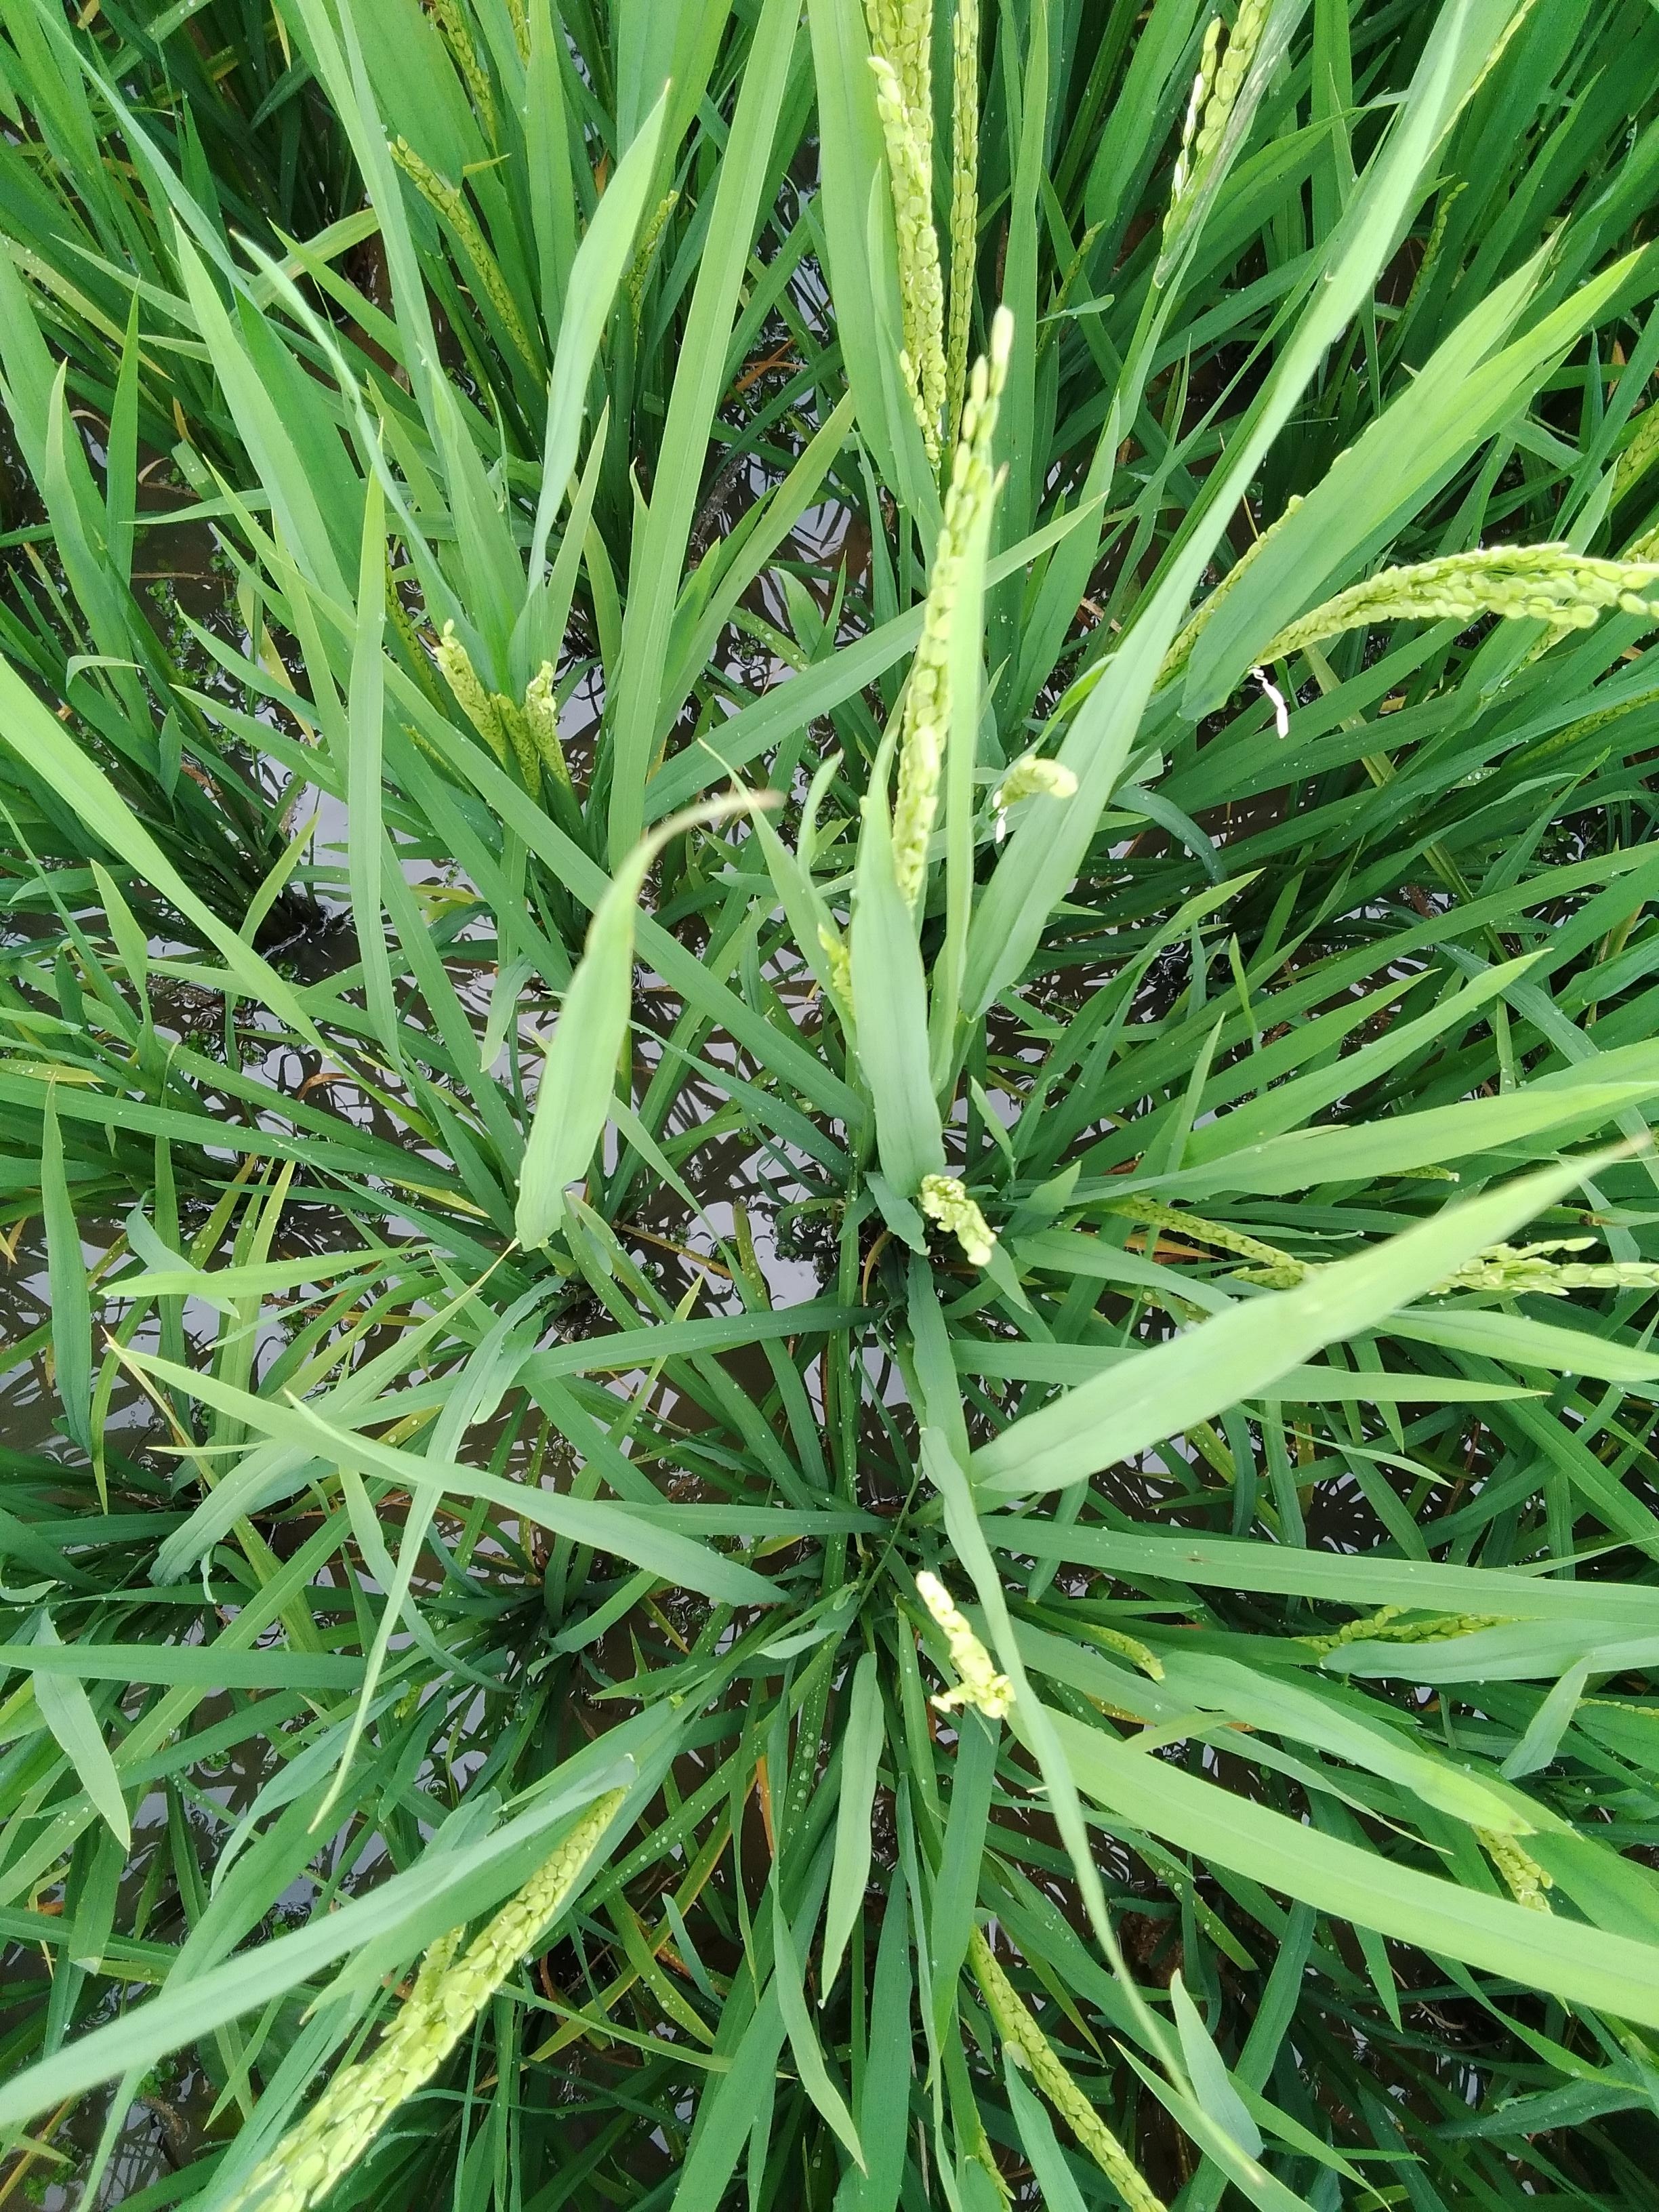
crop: rice
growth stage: flowering
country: Nigeria
